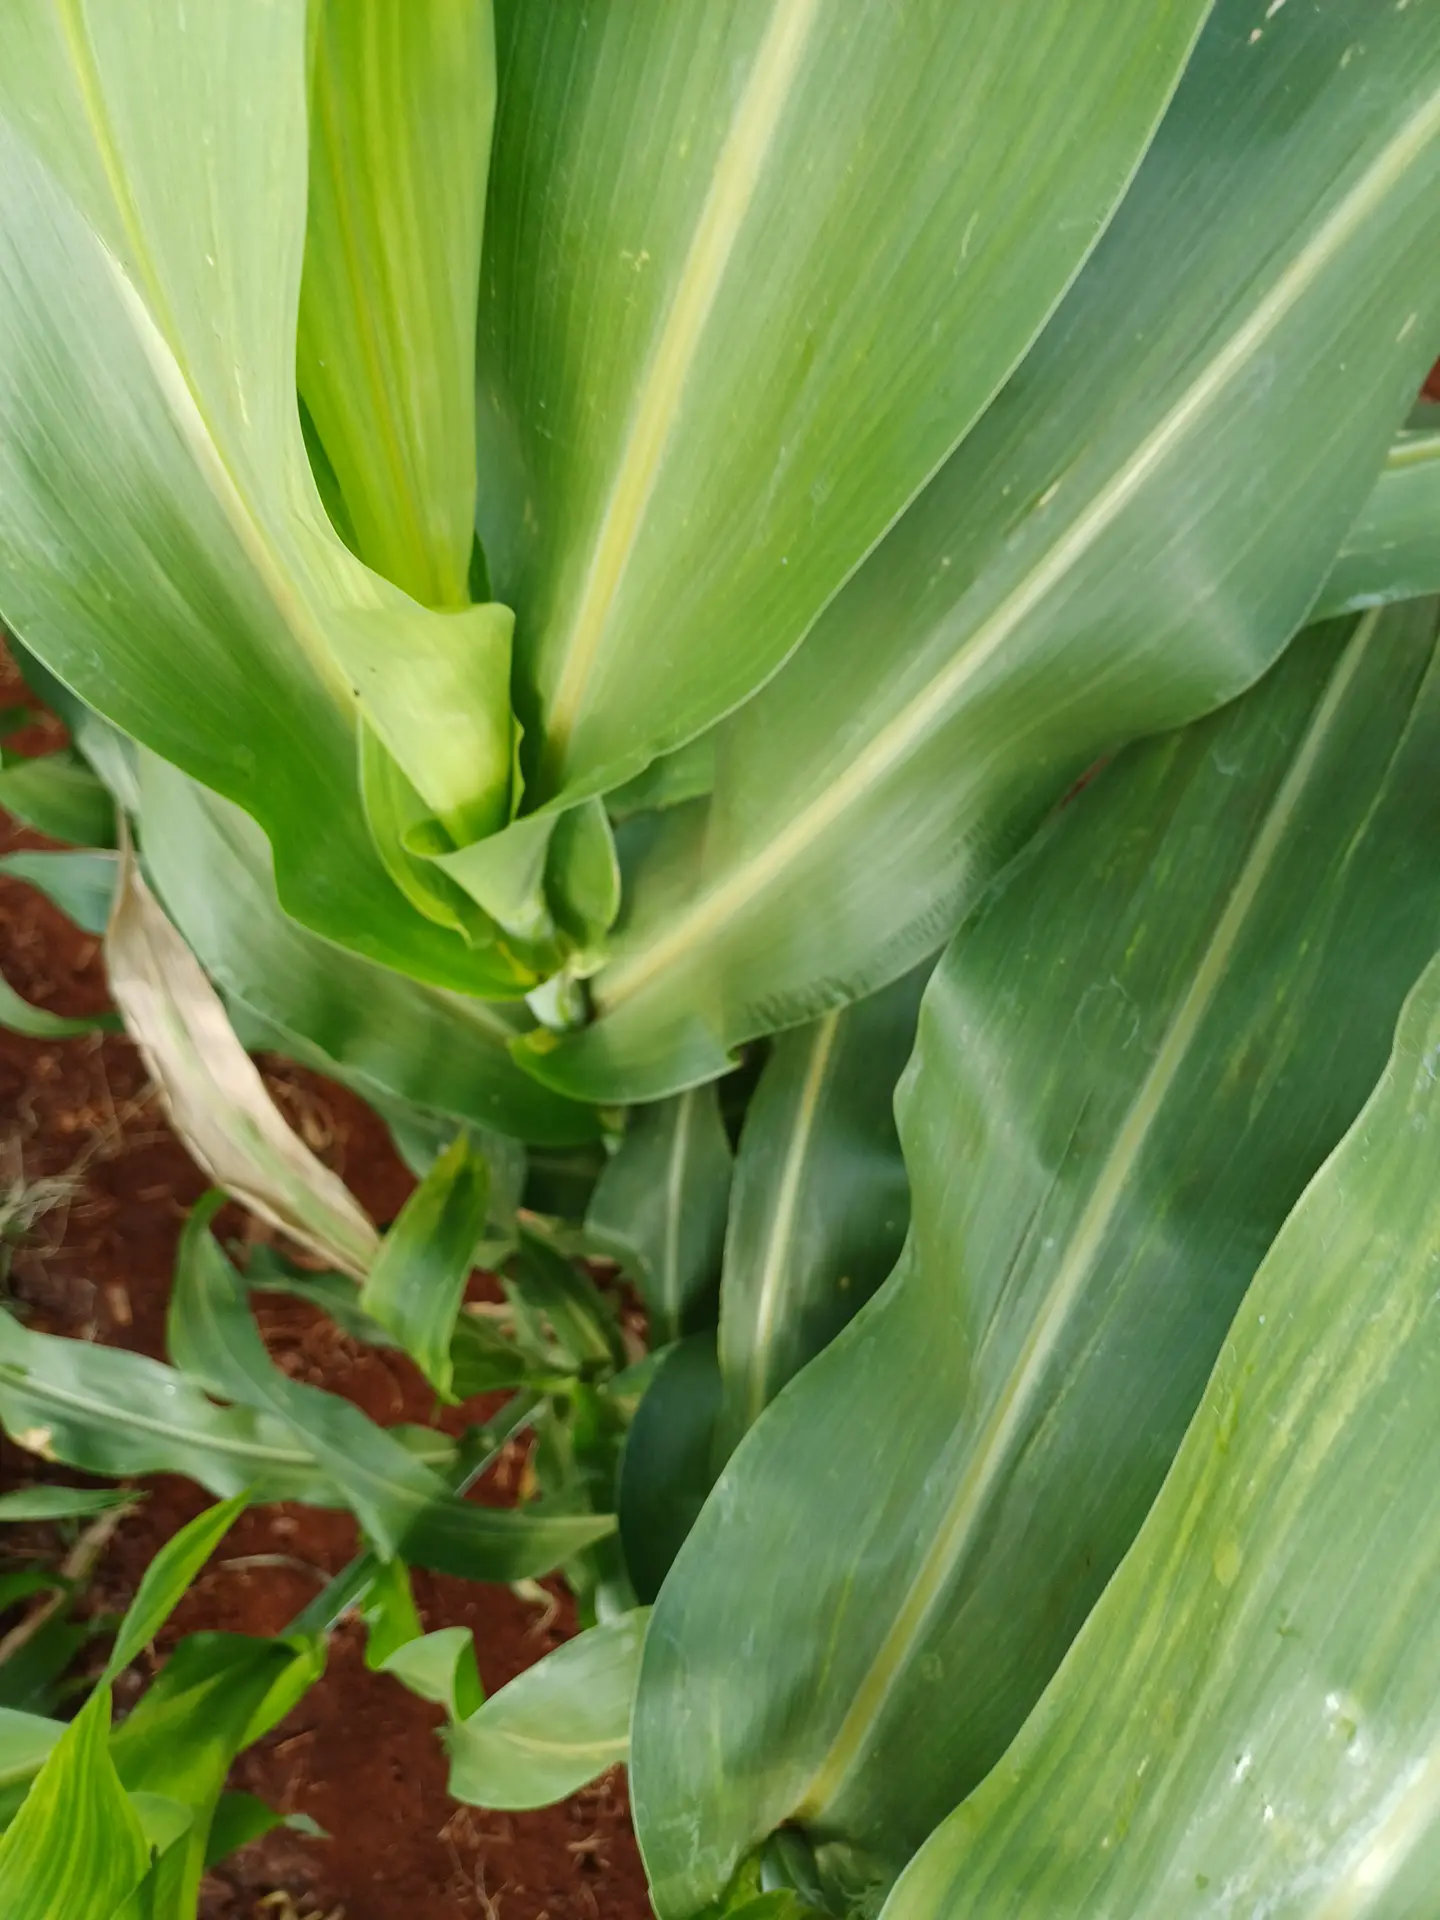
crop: sorghum
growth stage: vegetative
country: Kenya
